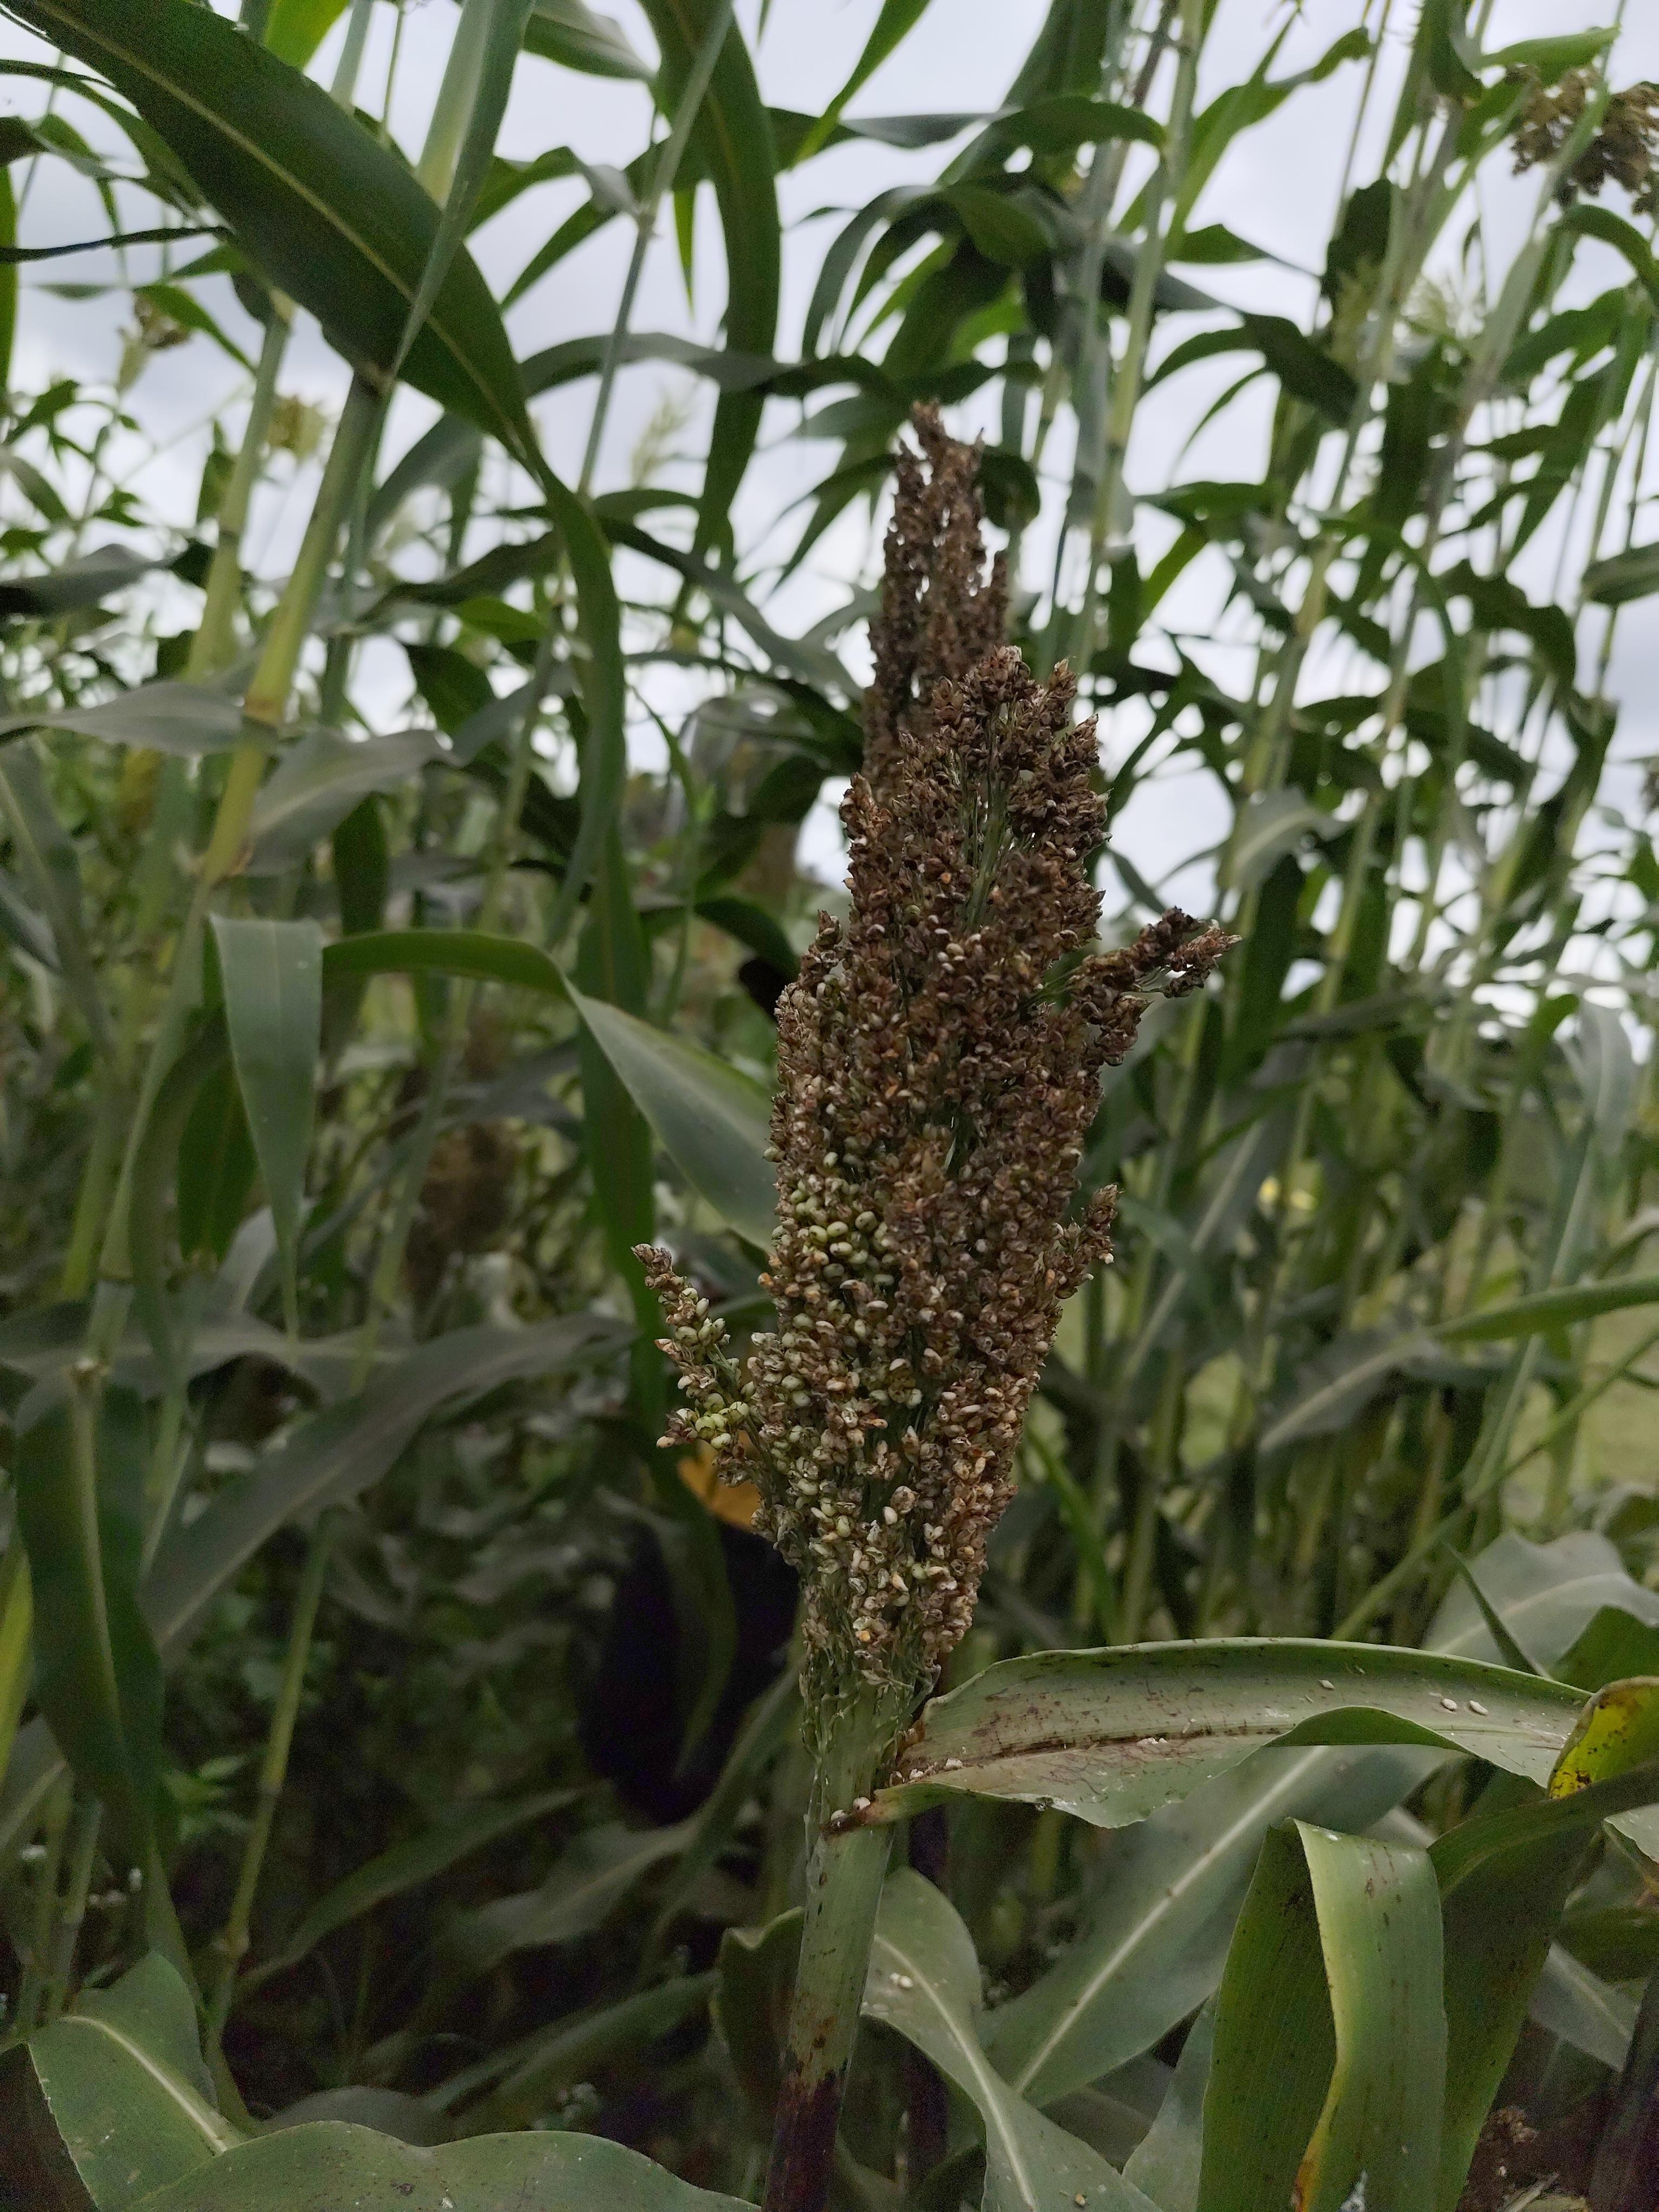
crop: sorghum
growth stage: filling grain
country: Tanzania
